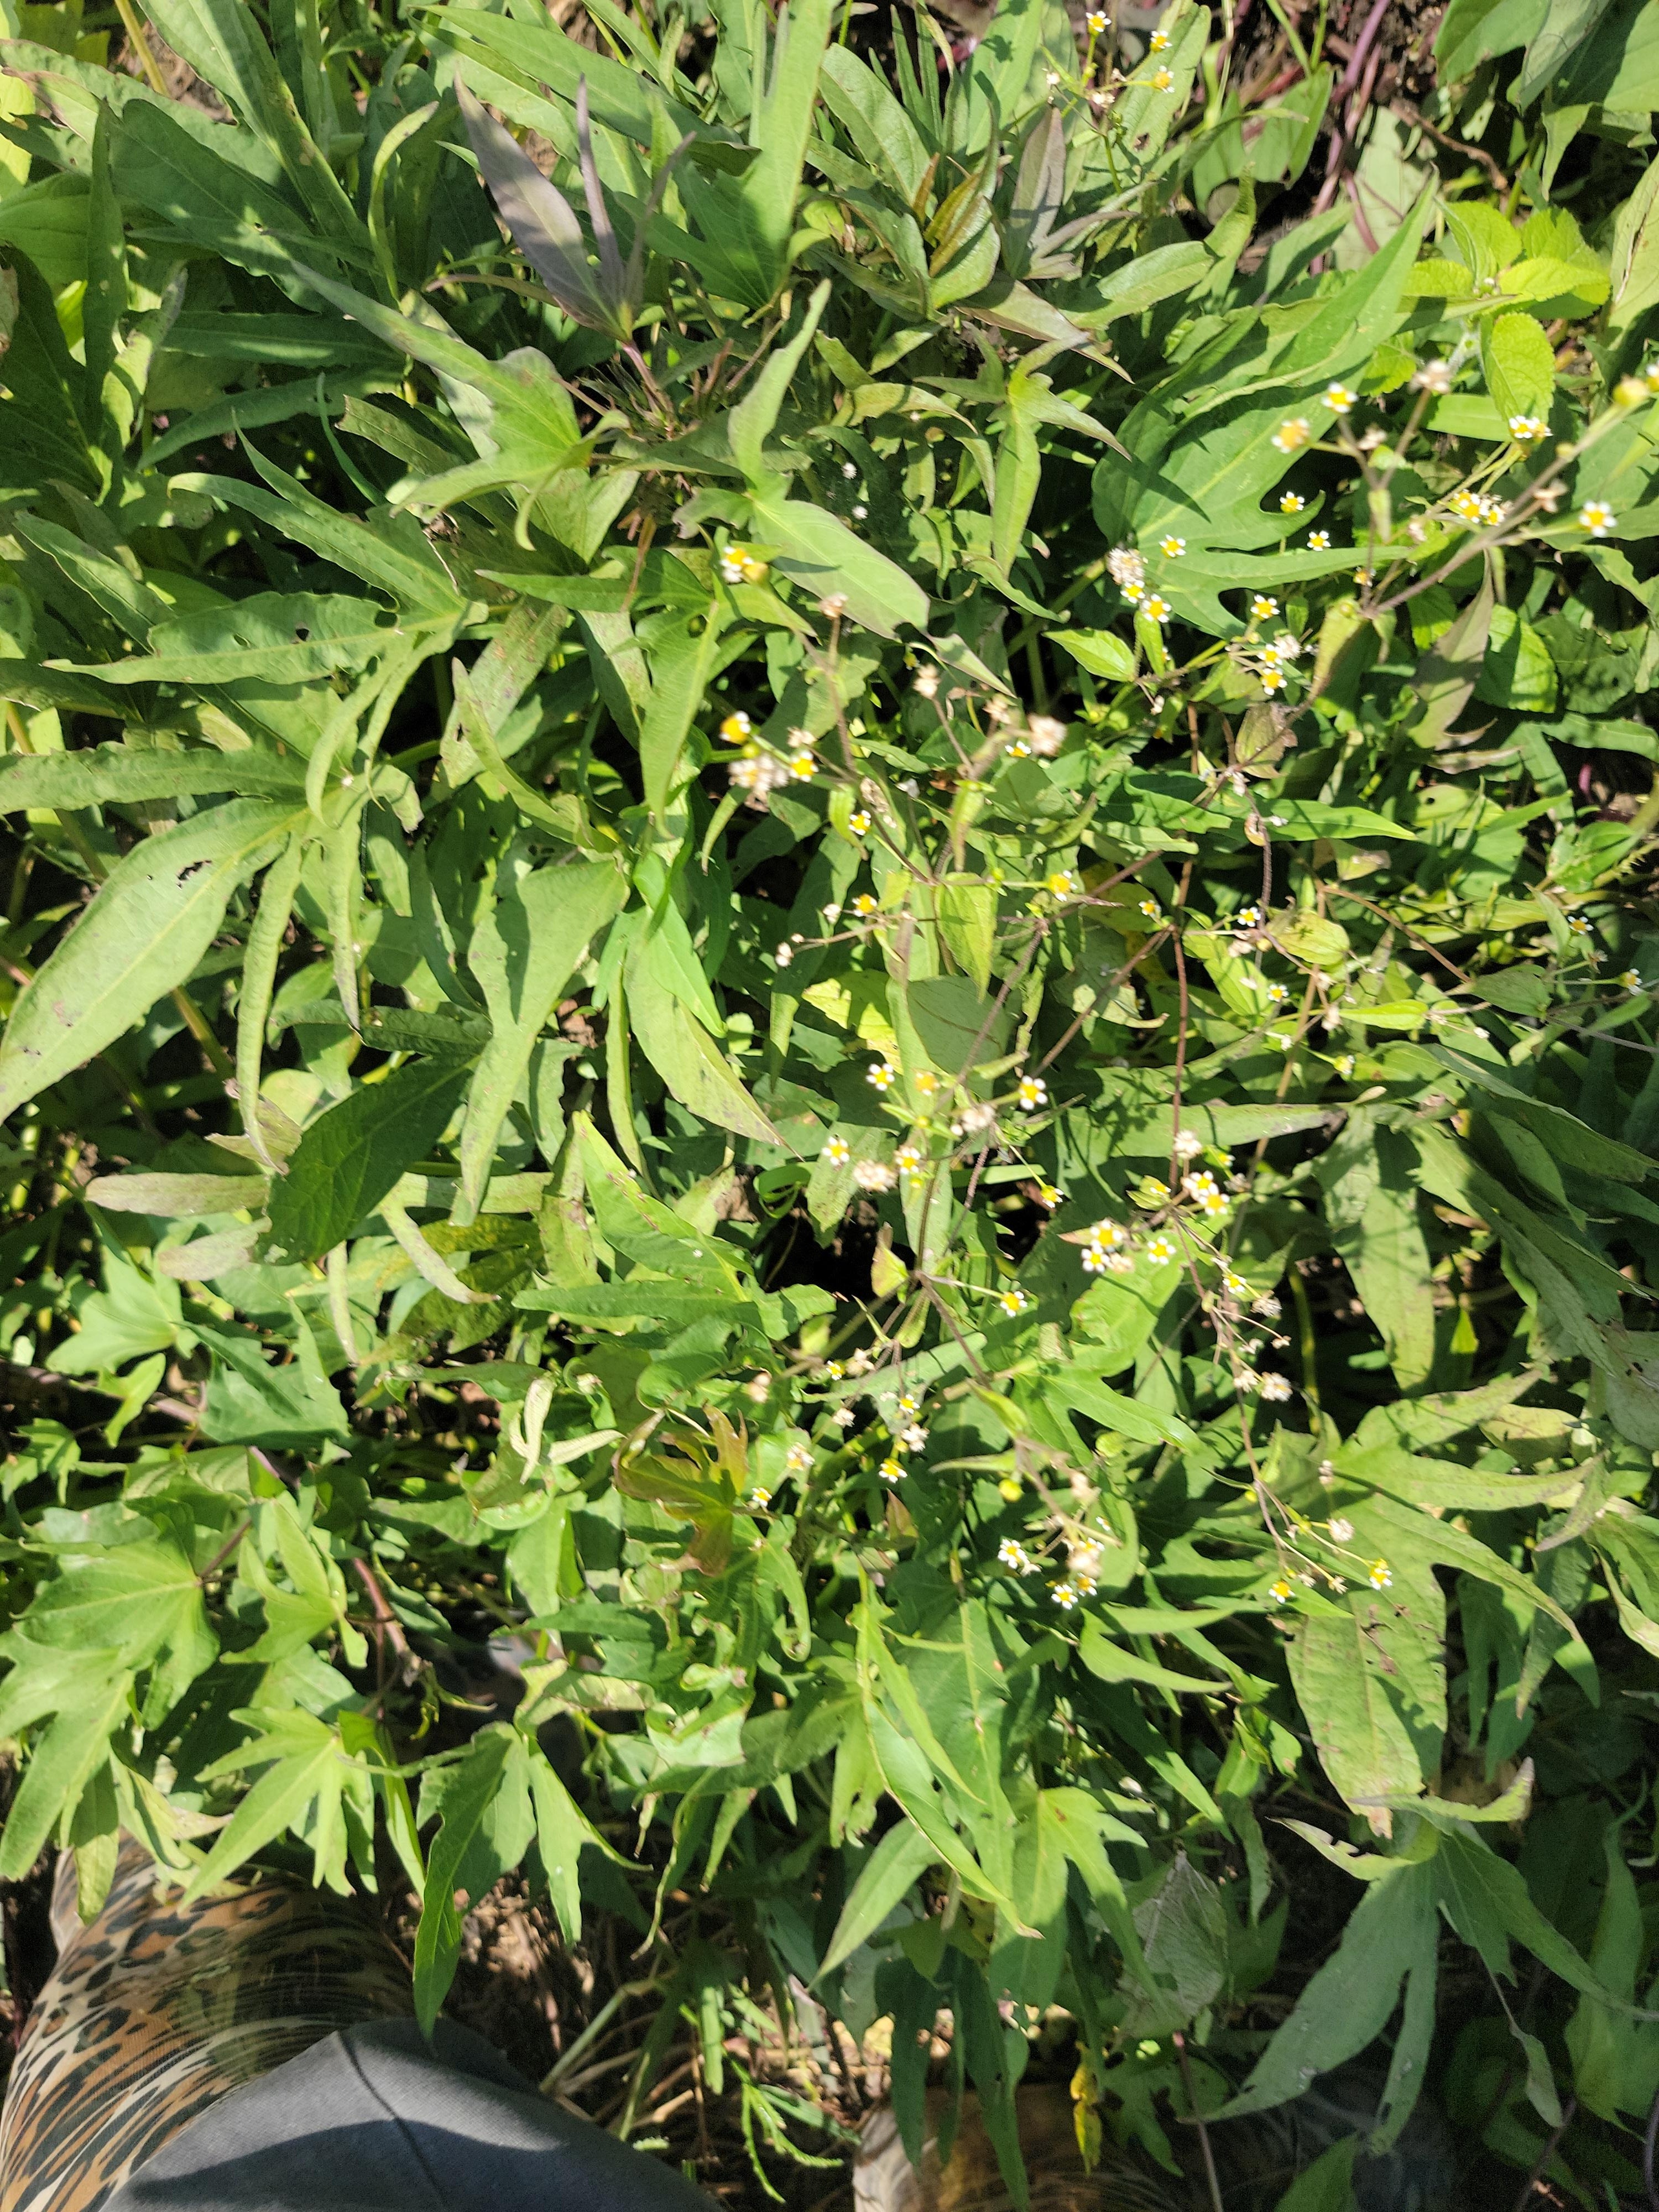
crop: sweet potato
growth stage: flowering
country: Tanzania
